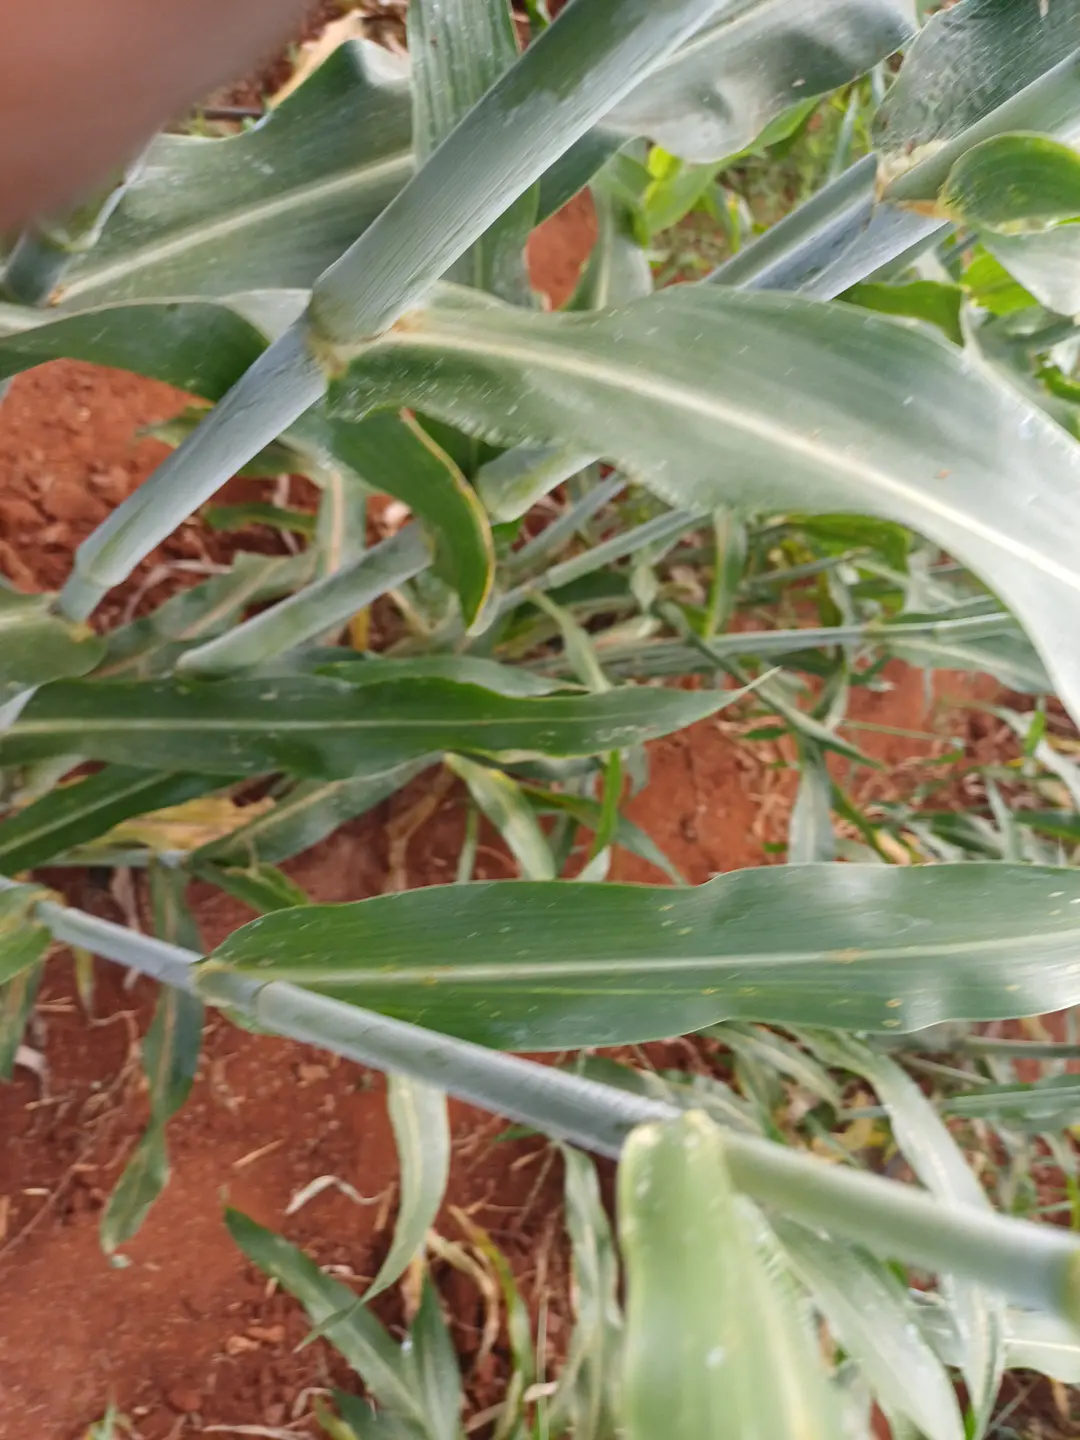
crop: sorghum
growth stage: filling grain
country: Kenya
